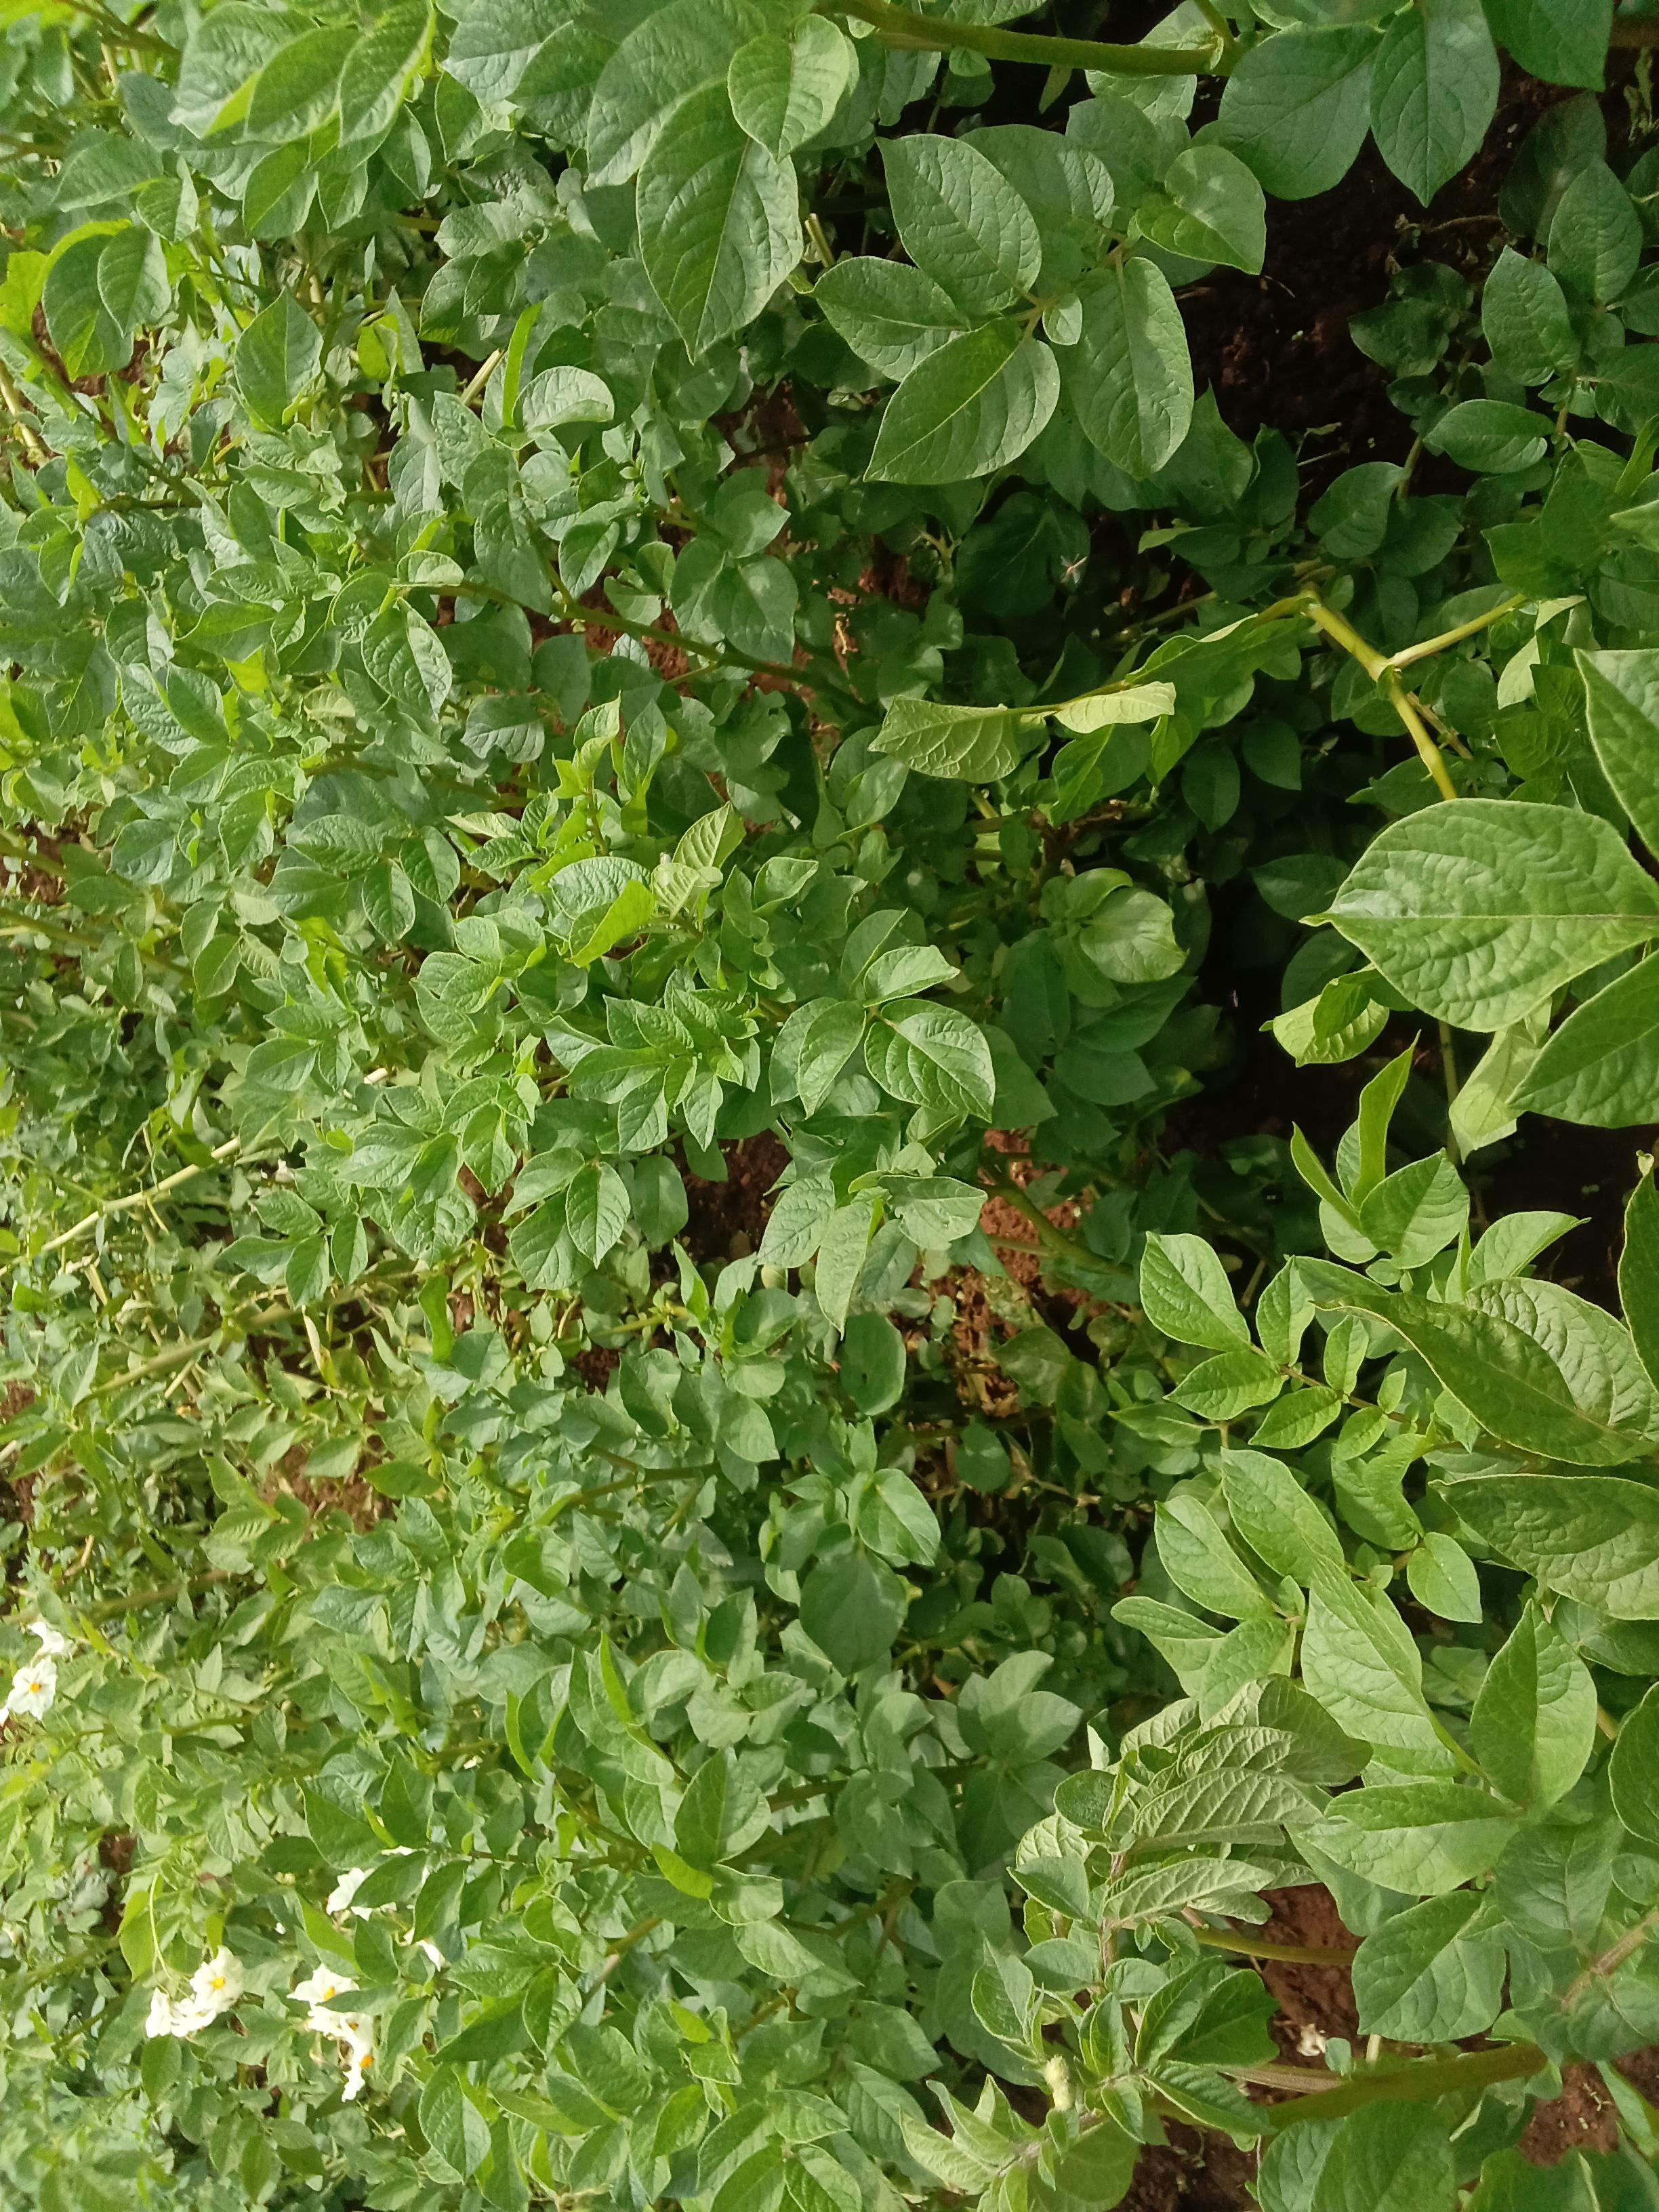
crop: potato
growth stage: flowering
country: Kenya
